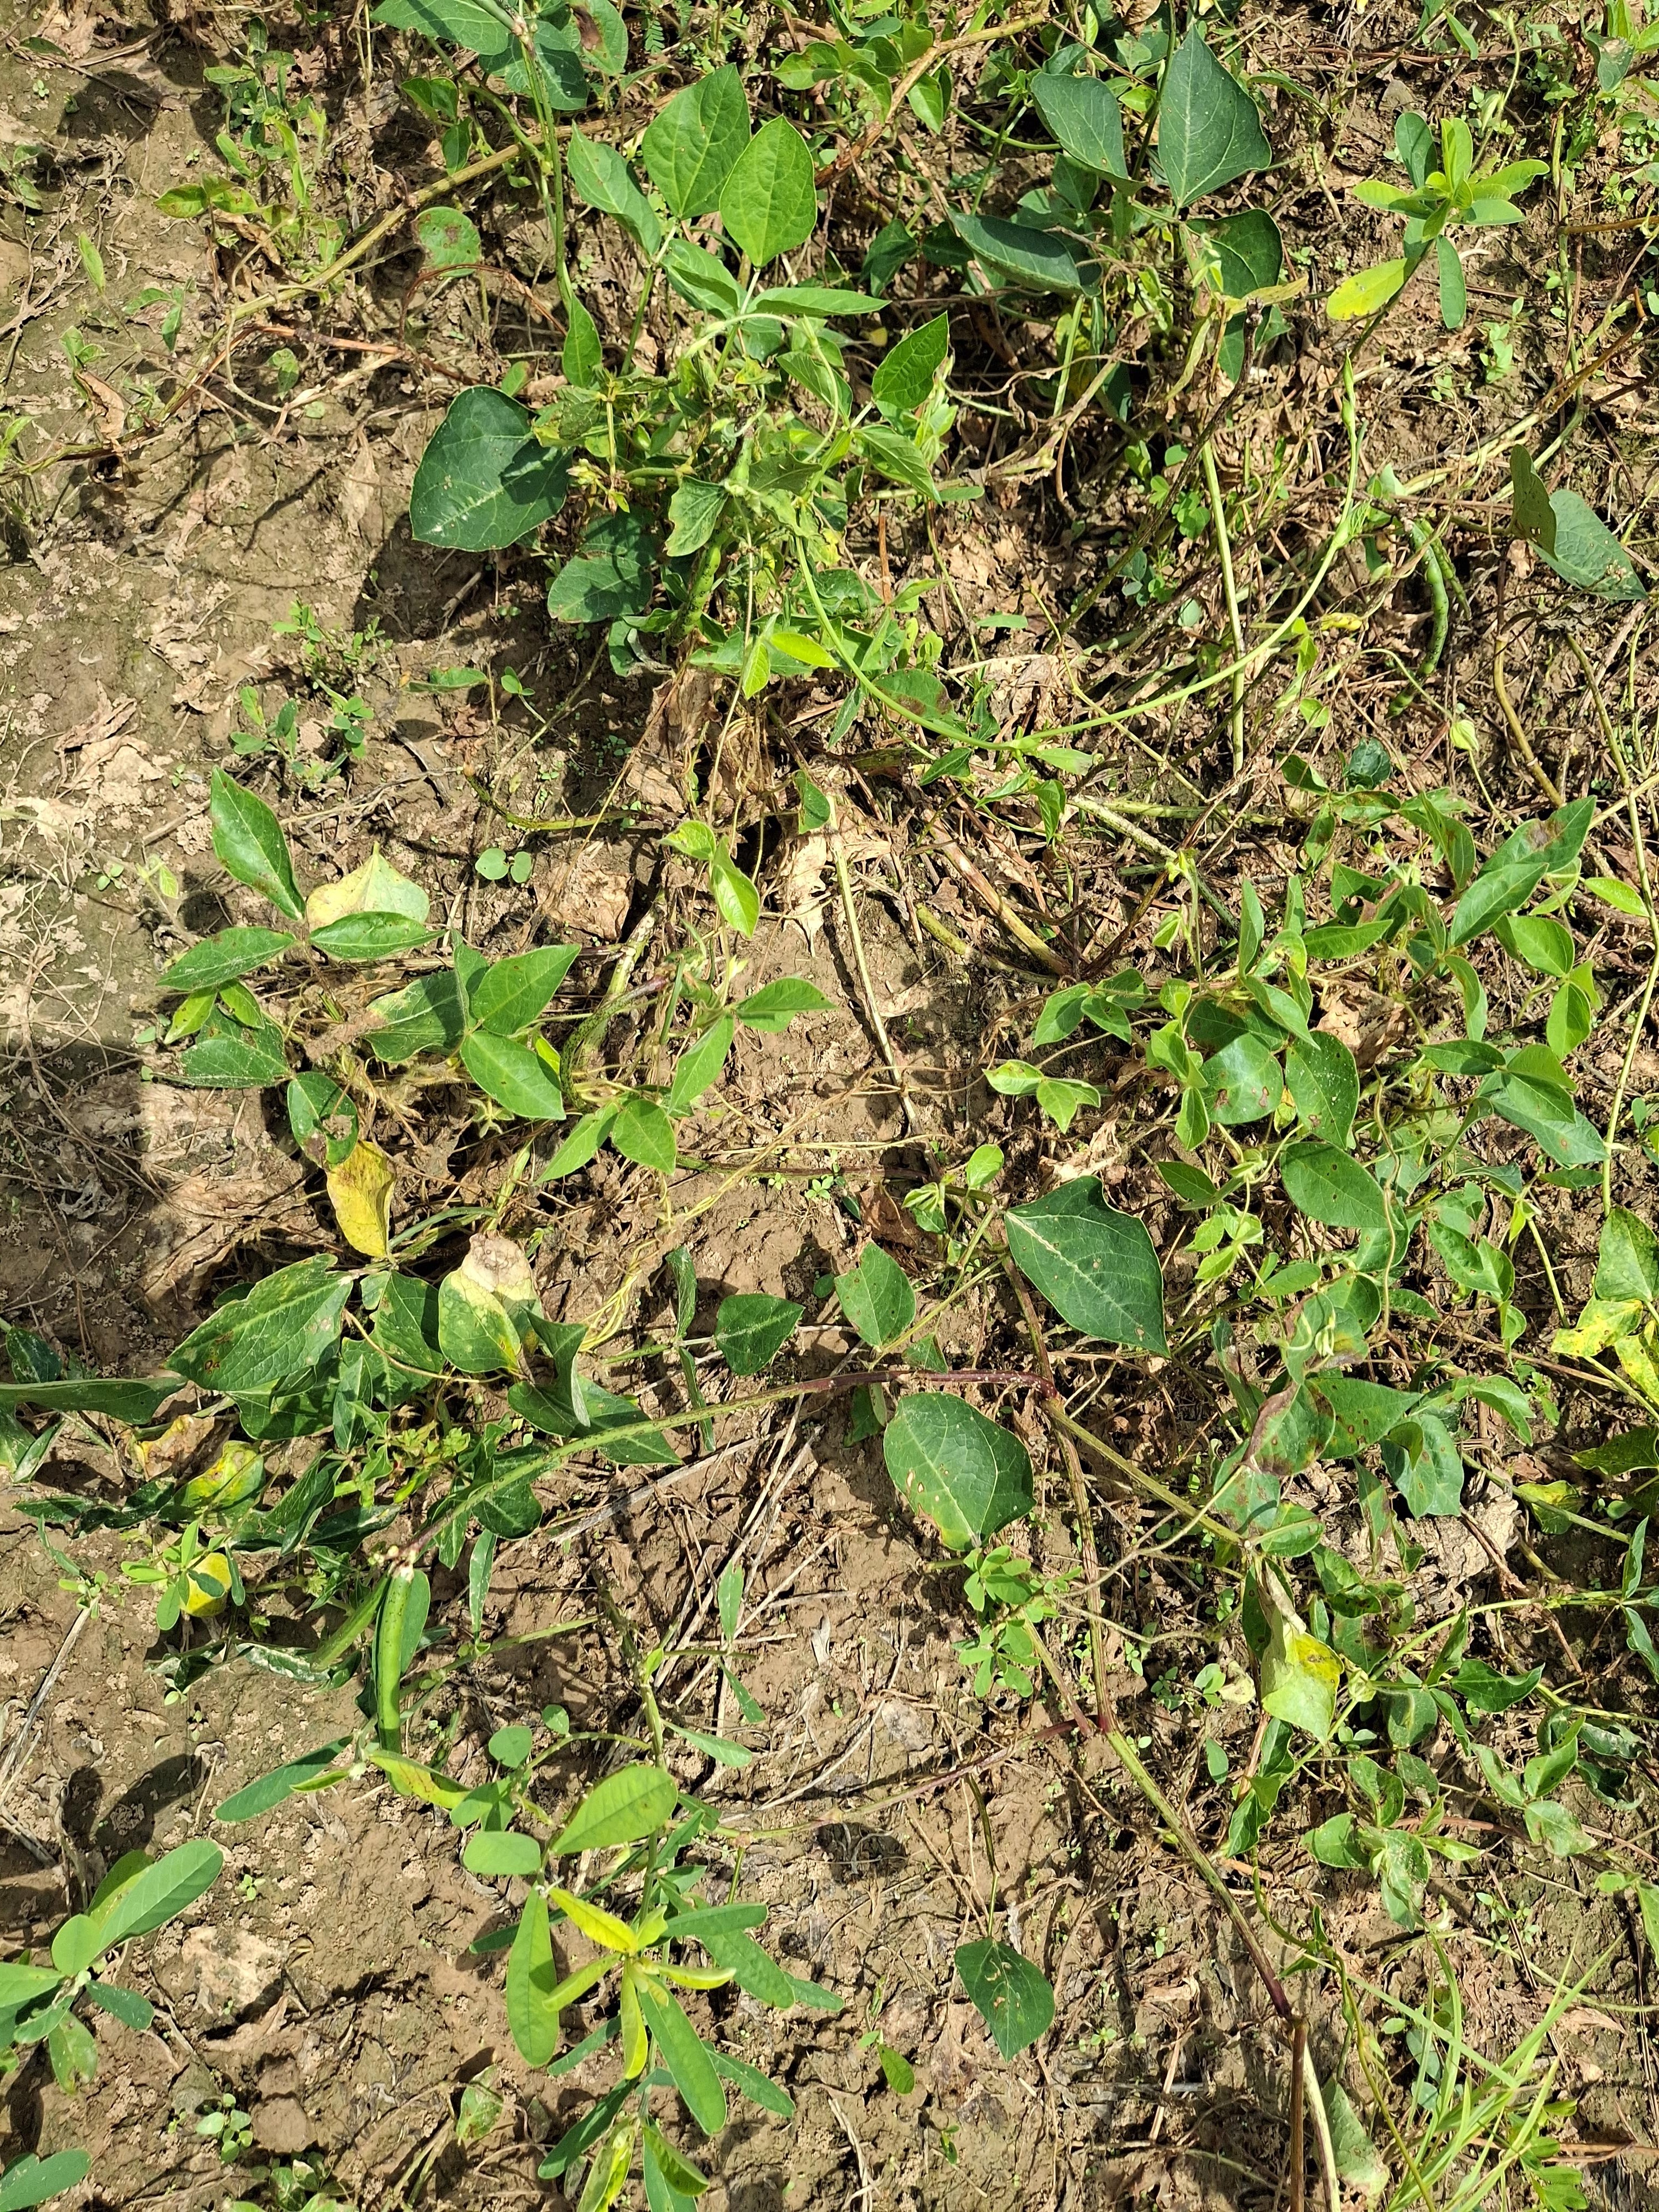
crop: cowpea
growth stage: development pod
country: Nigeria
